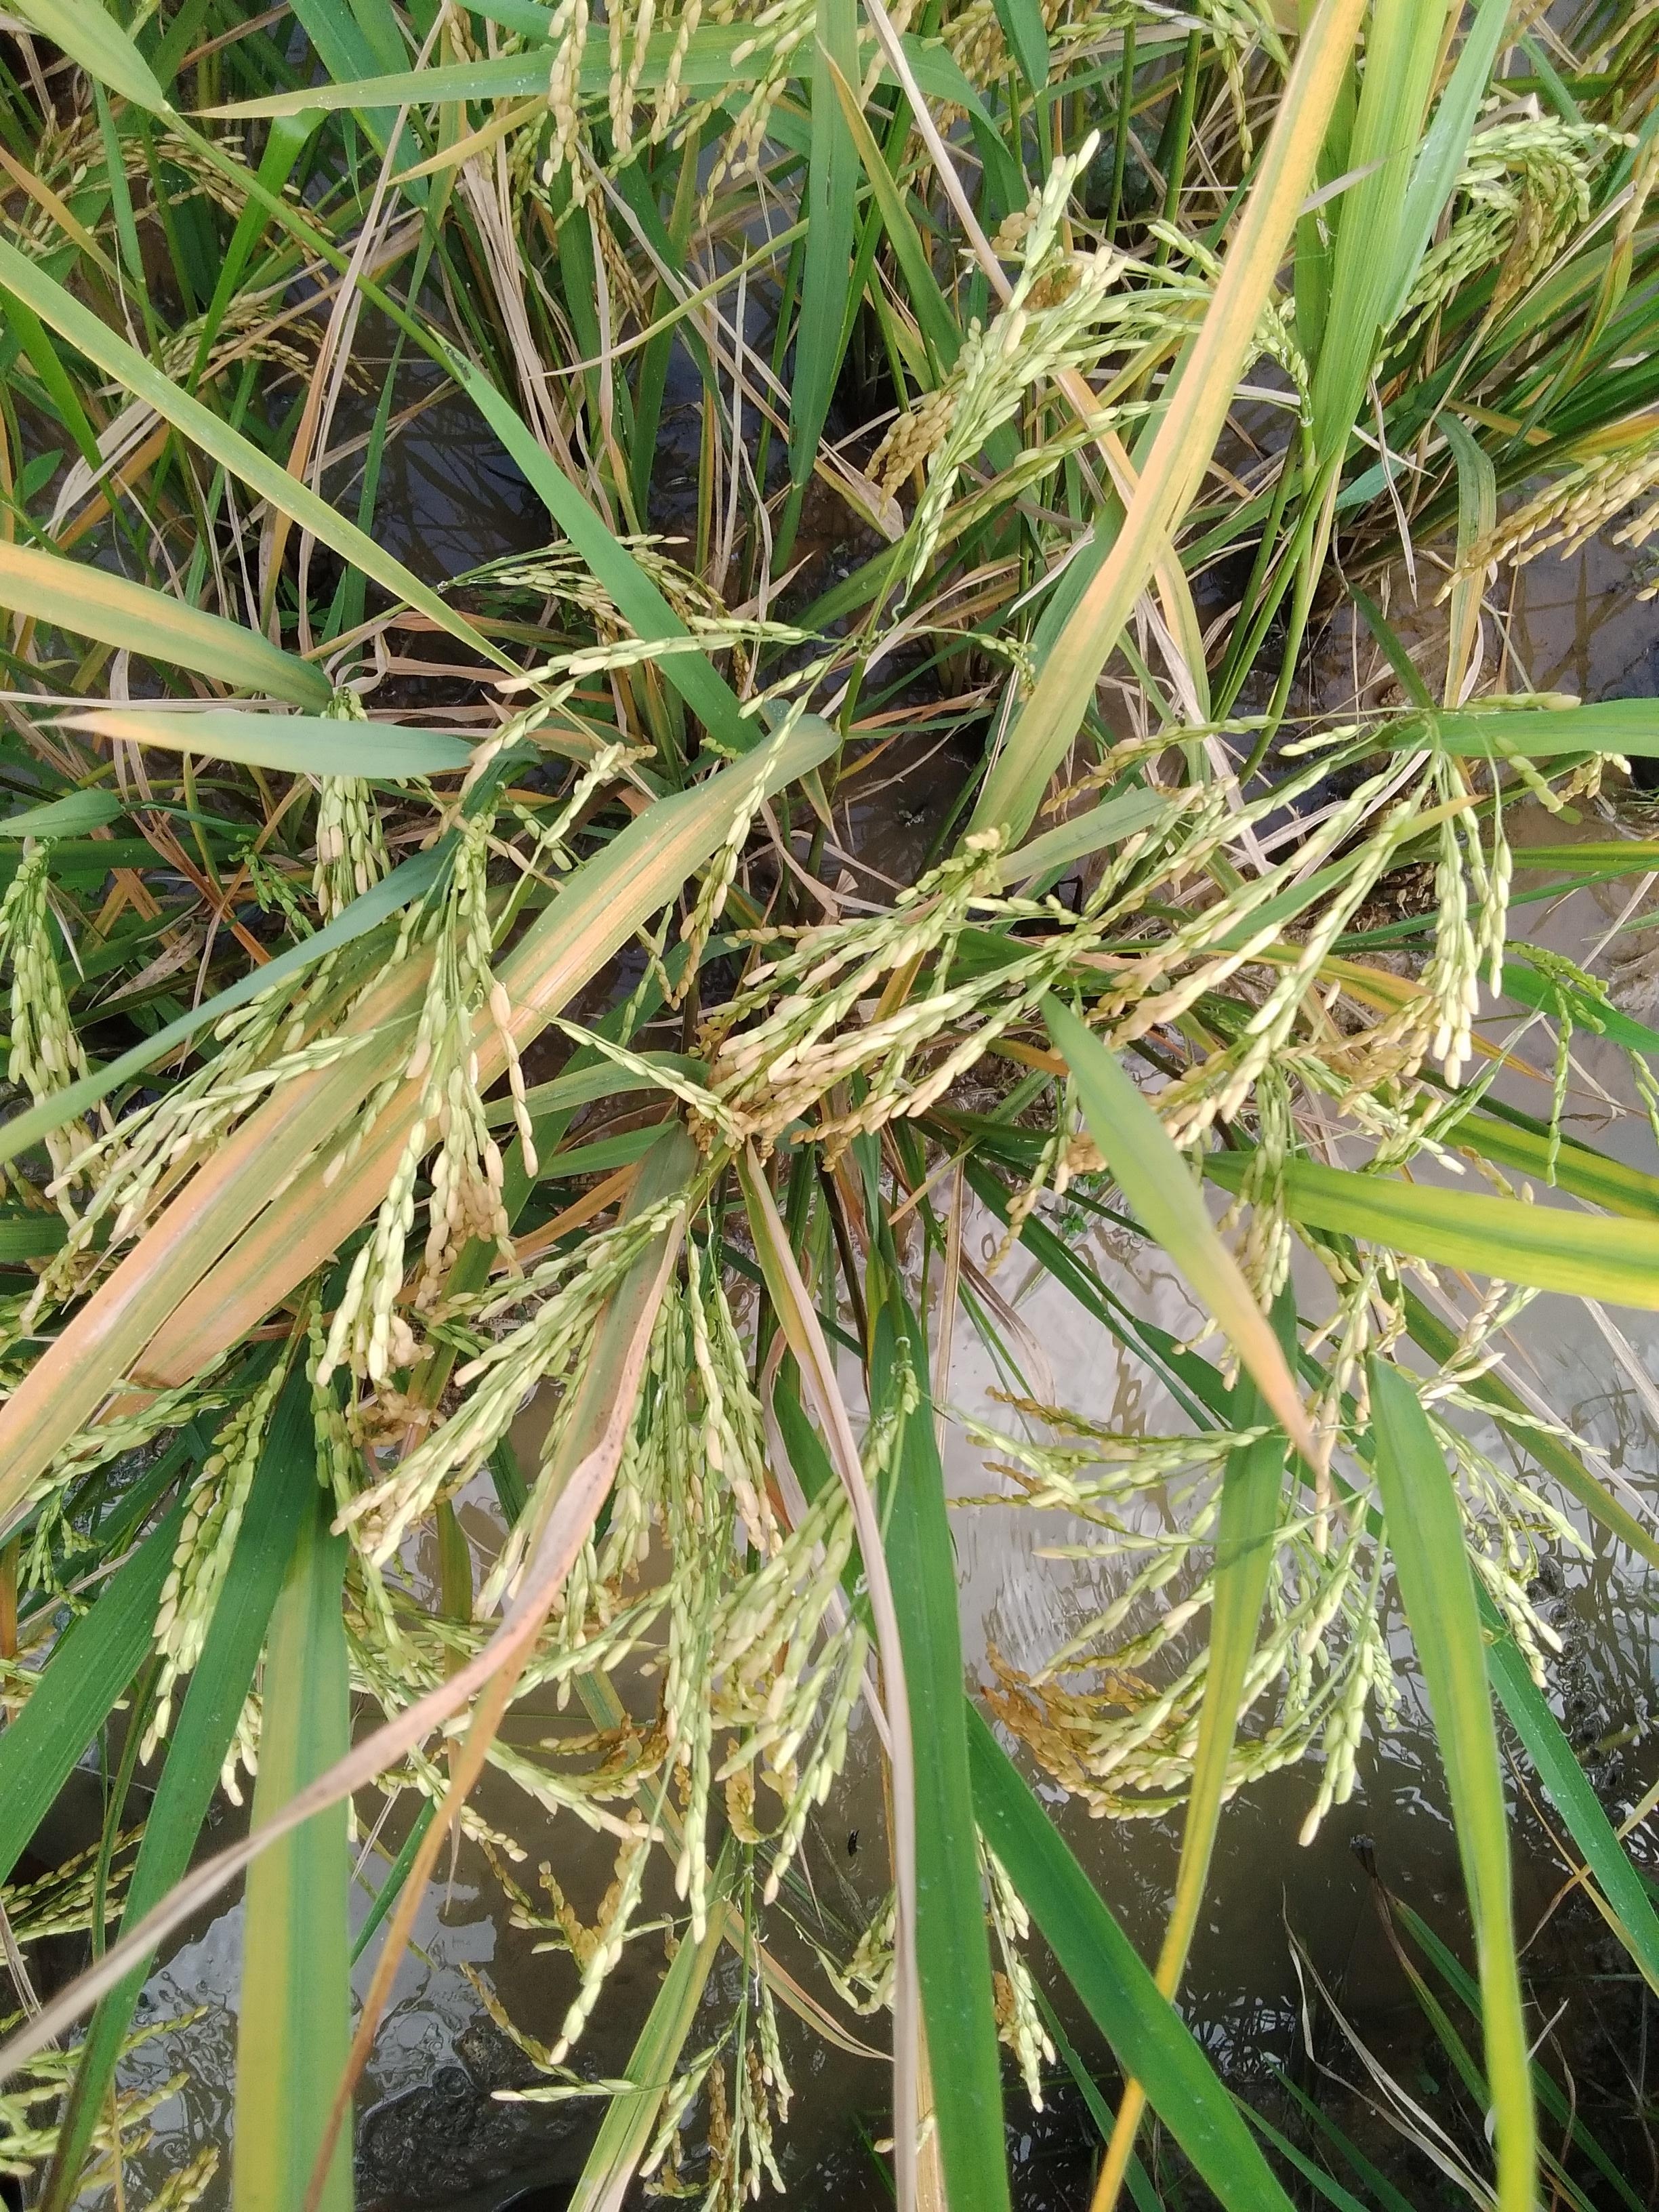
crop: rice
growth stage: ripening
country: Nigeria
